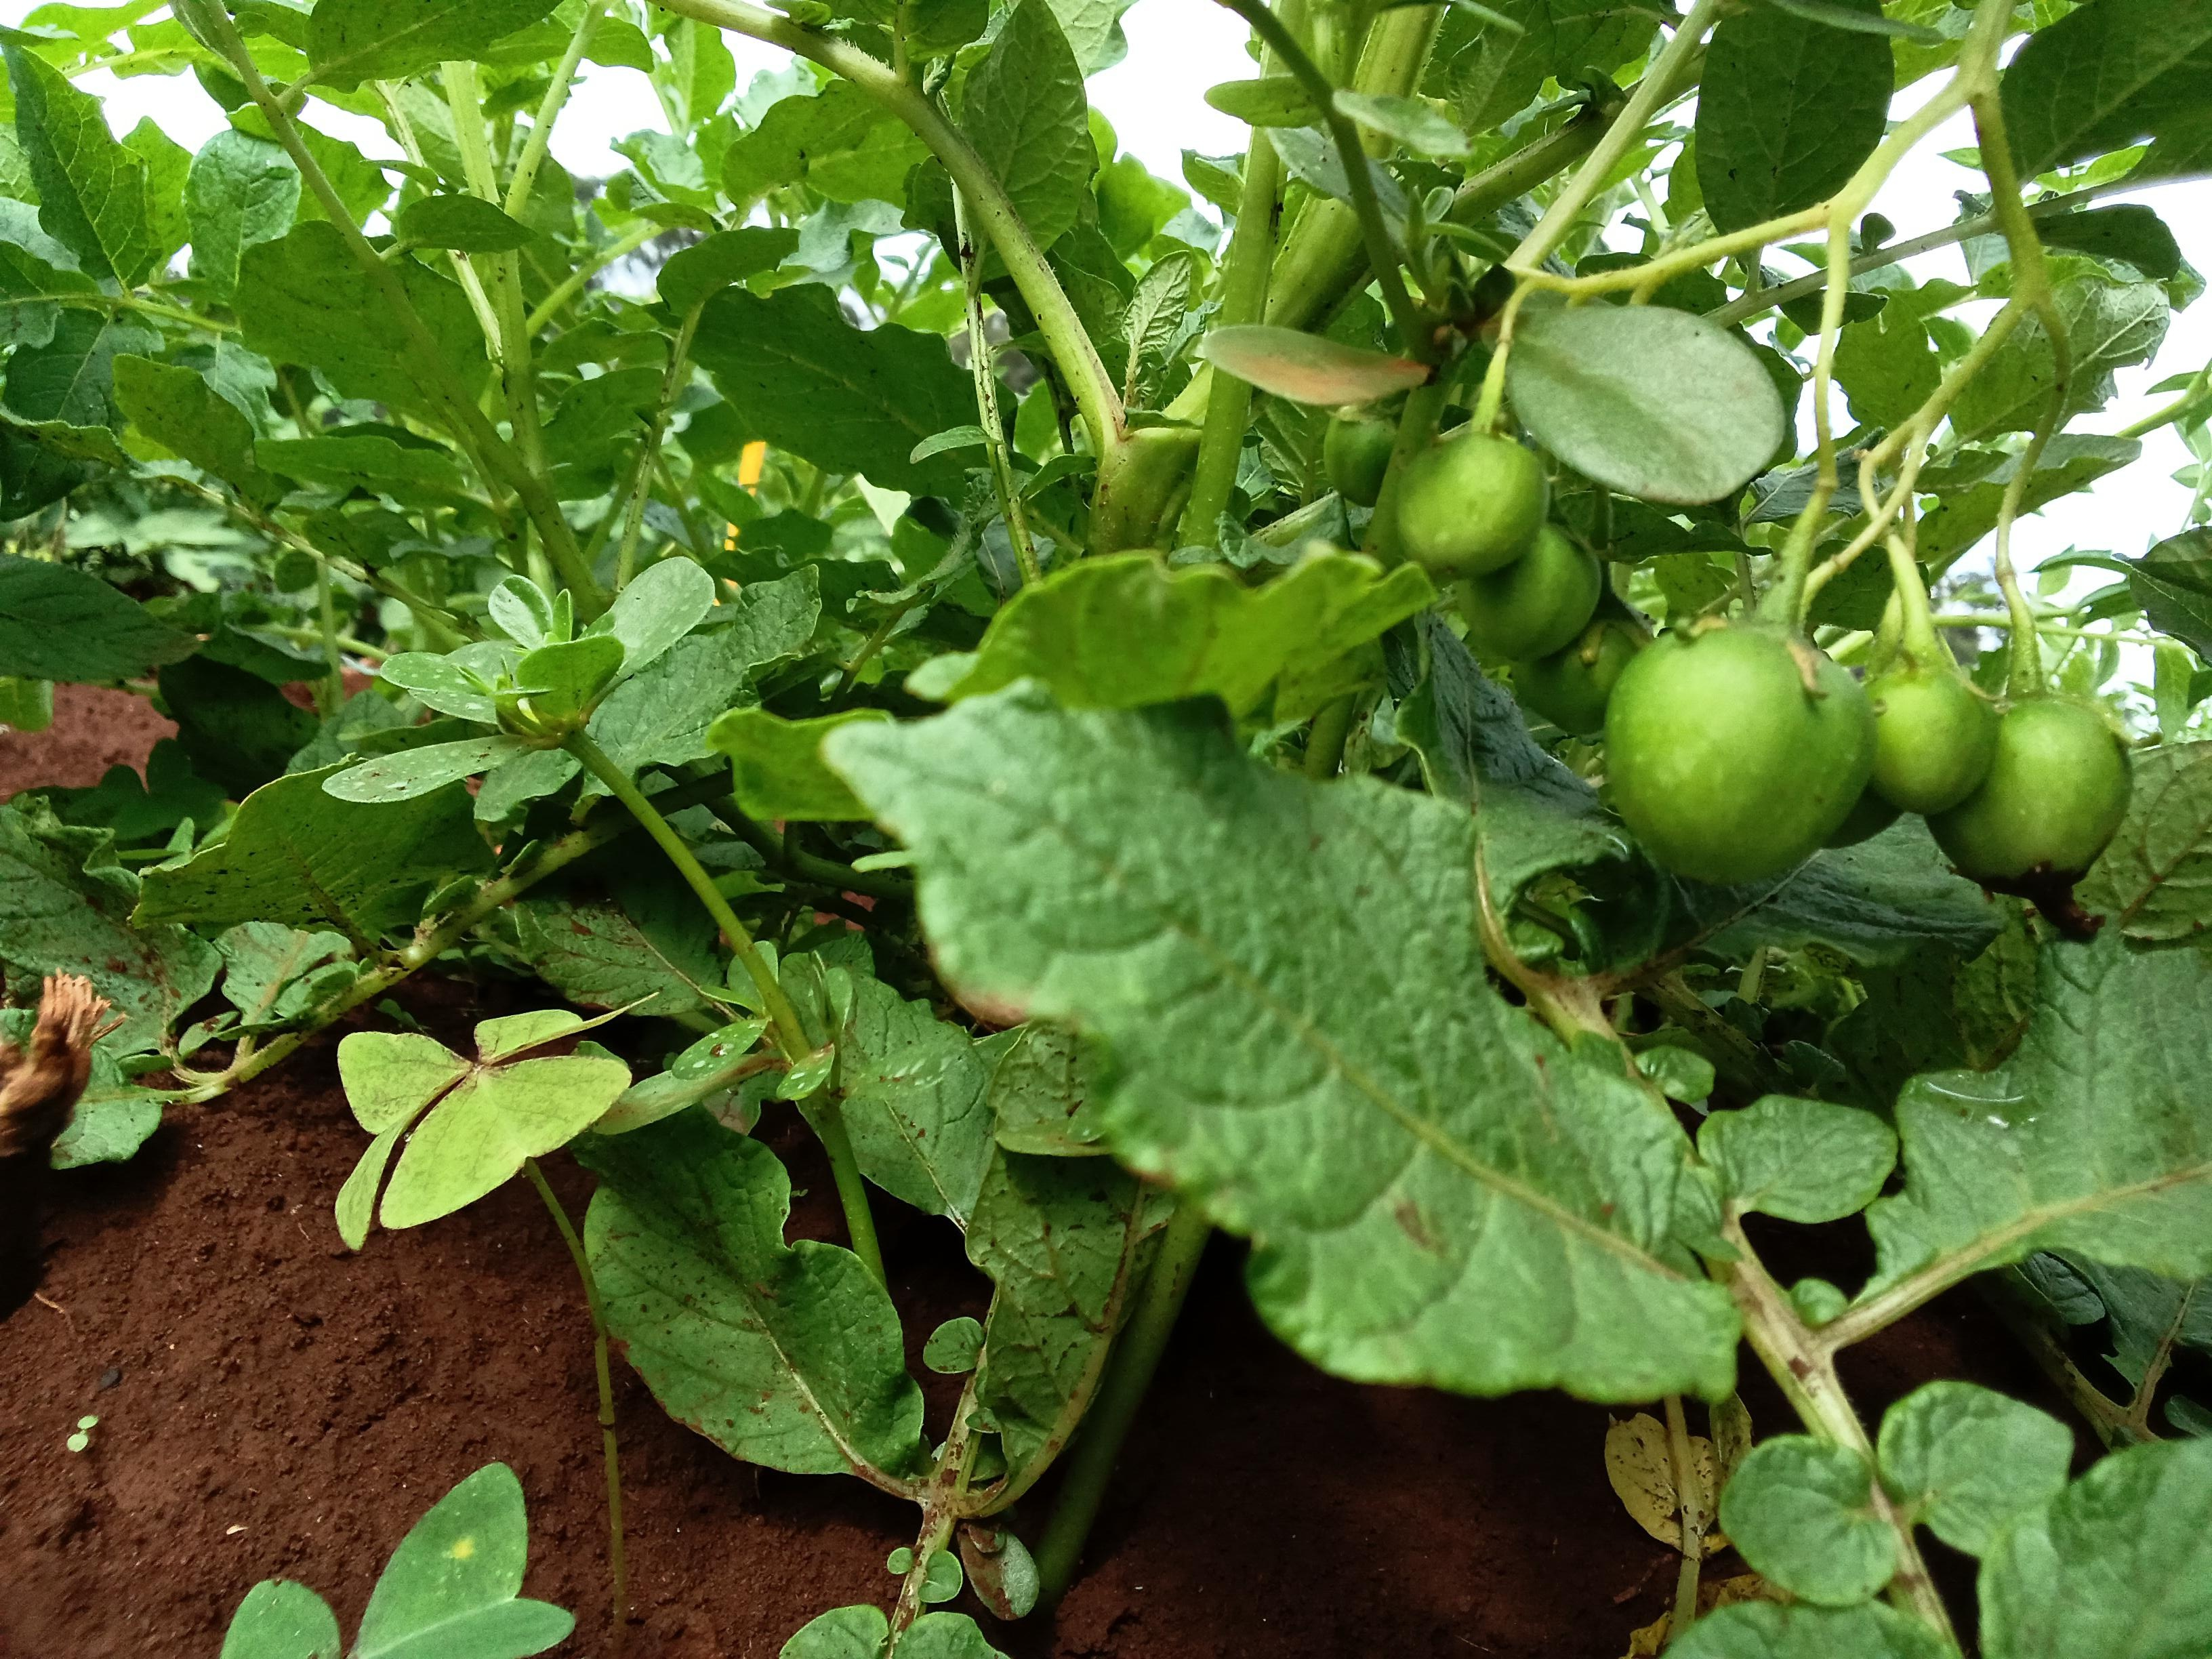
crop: potato
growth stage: flowering
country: Kenya
